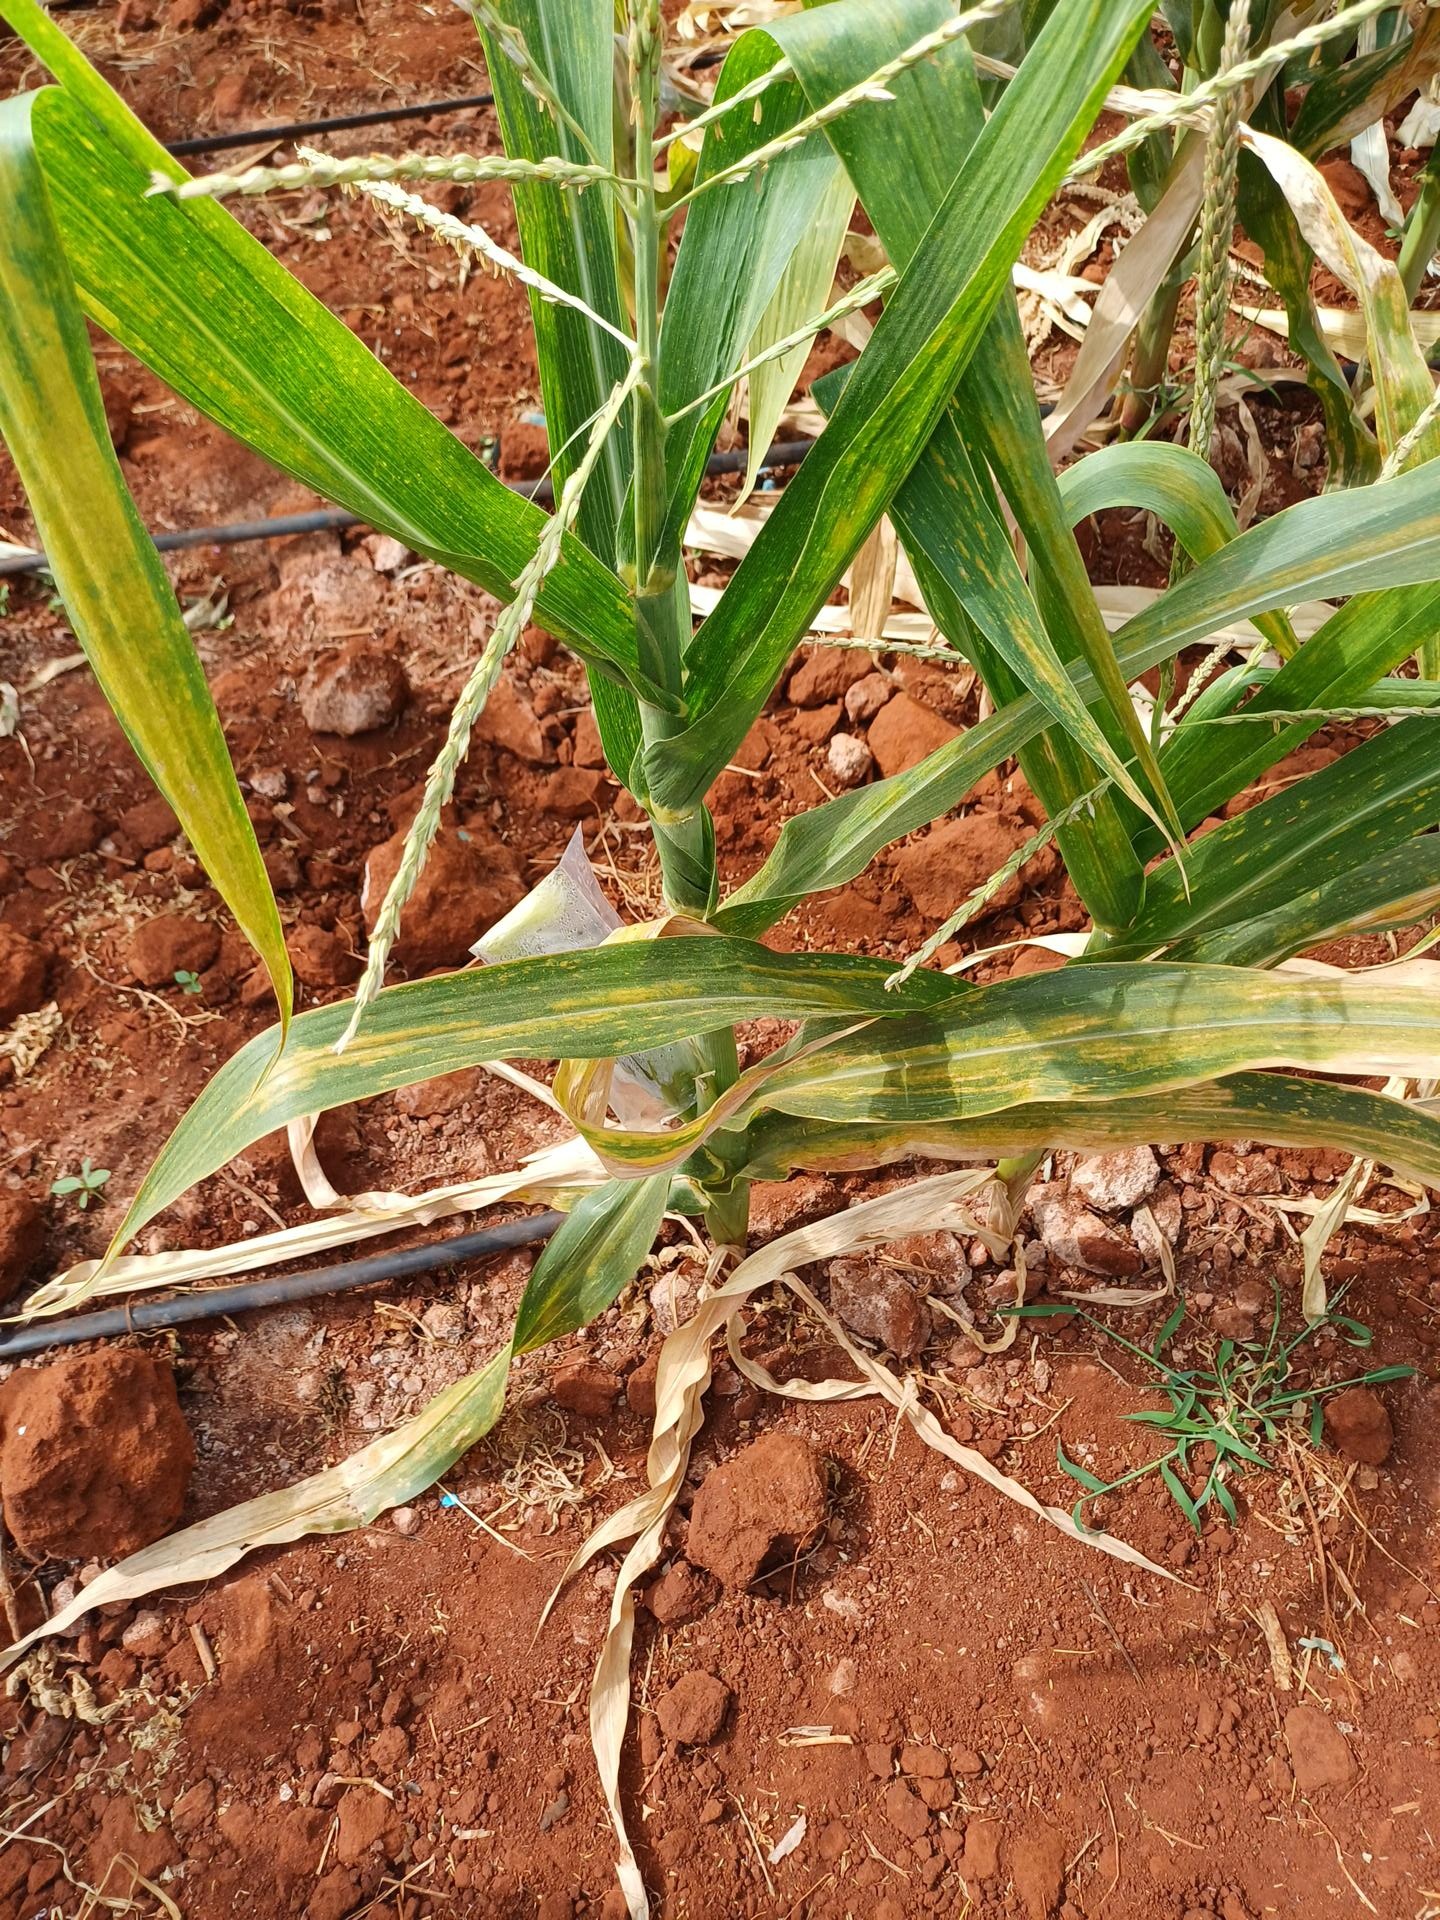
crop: maize
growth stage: flowering
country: Kenya
